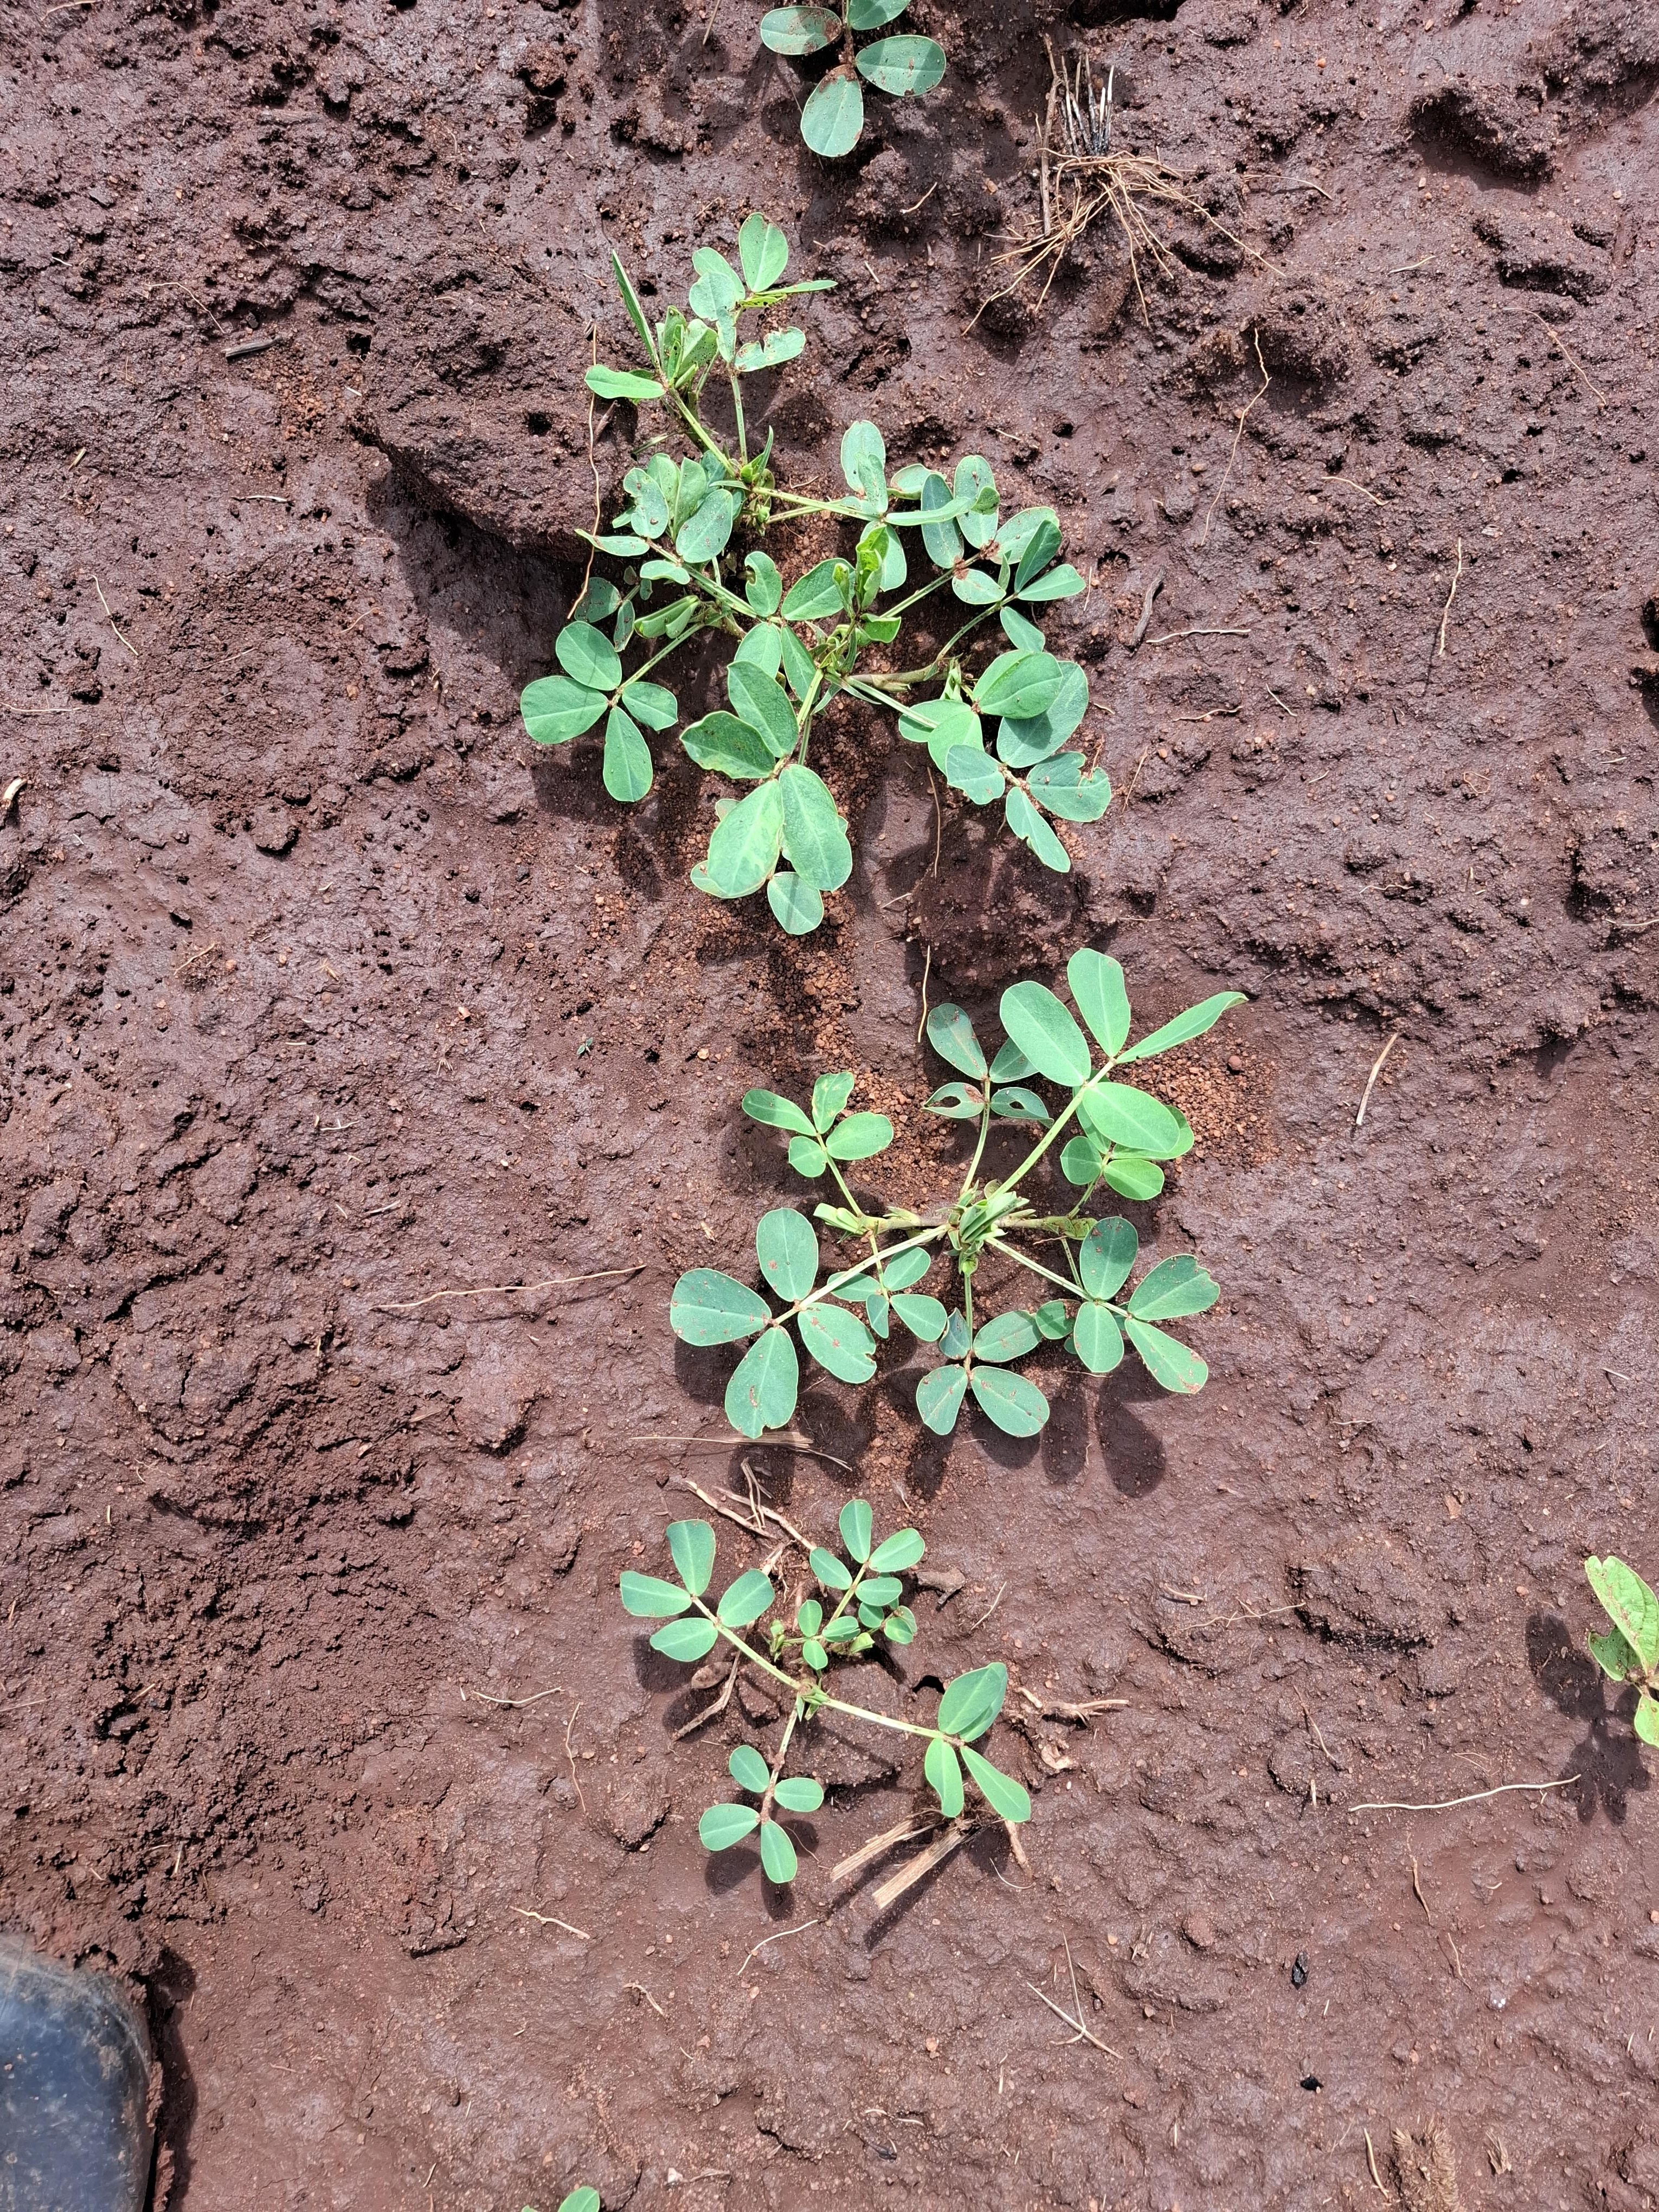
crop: groundnut
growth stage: vegetative
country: Kenya
